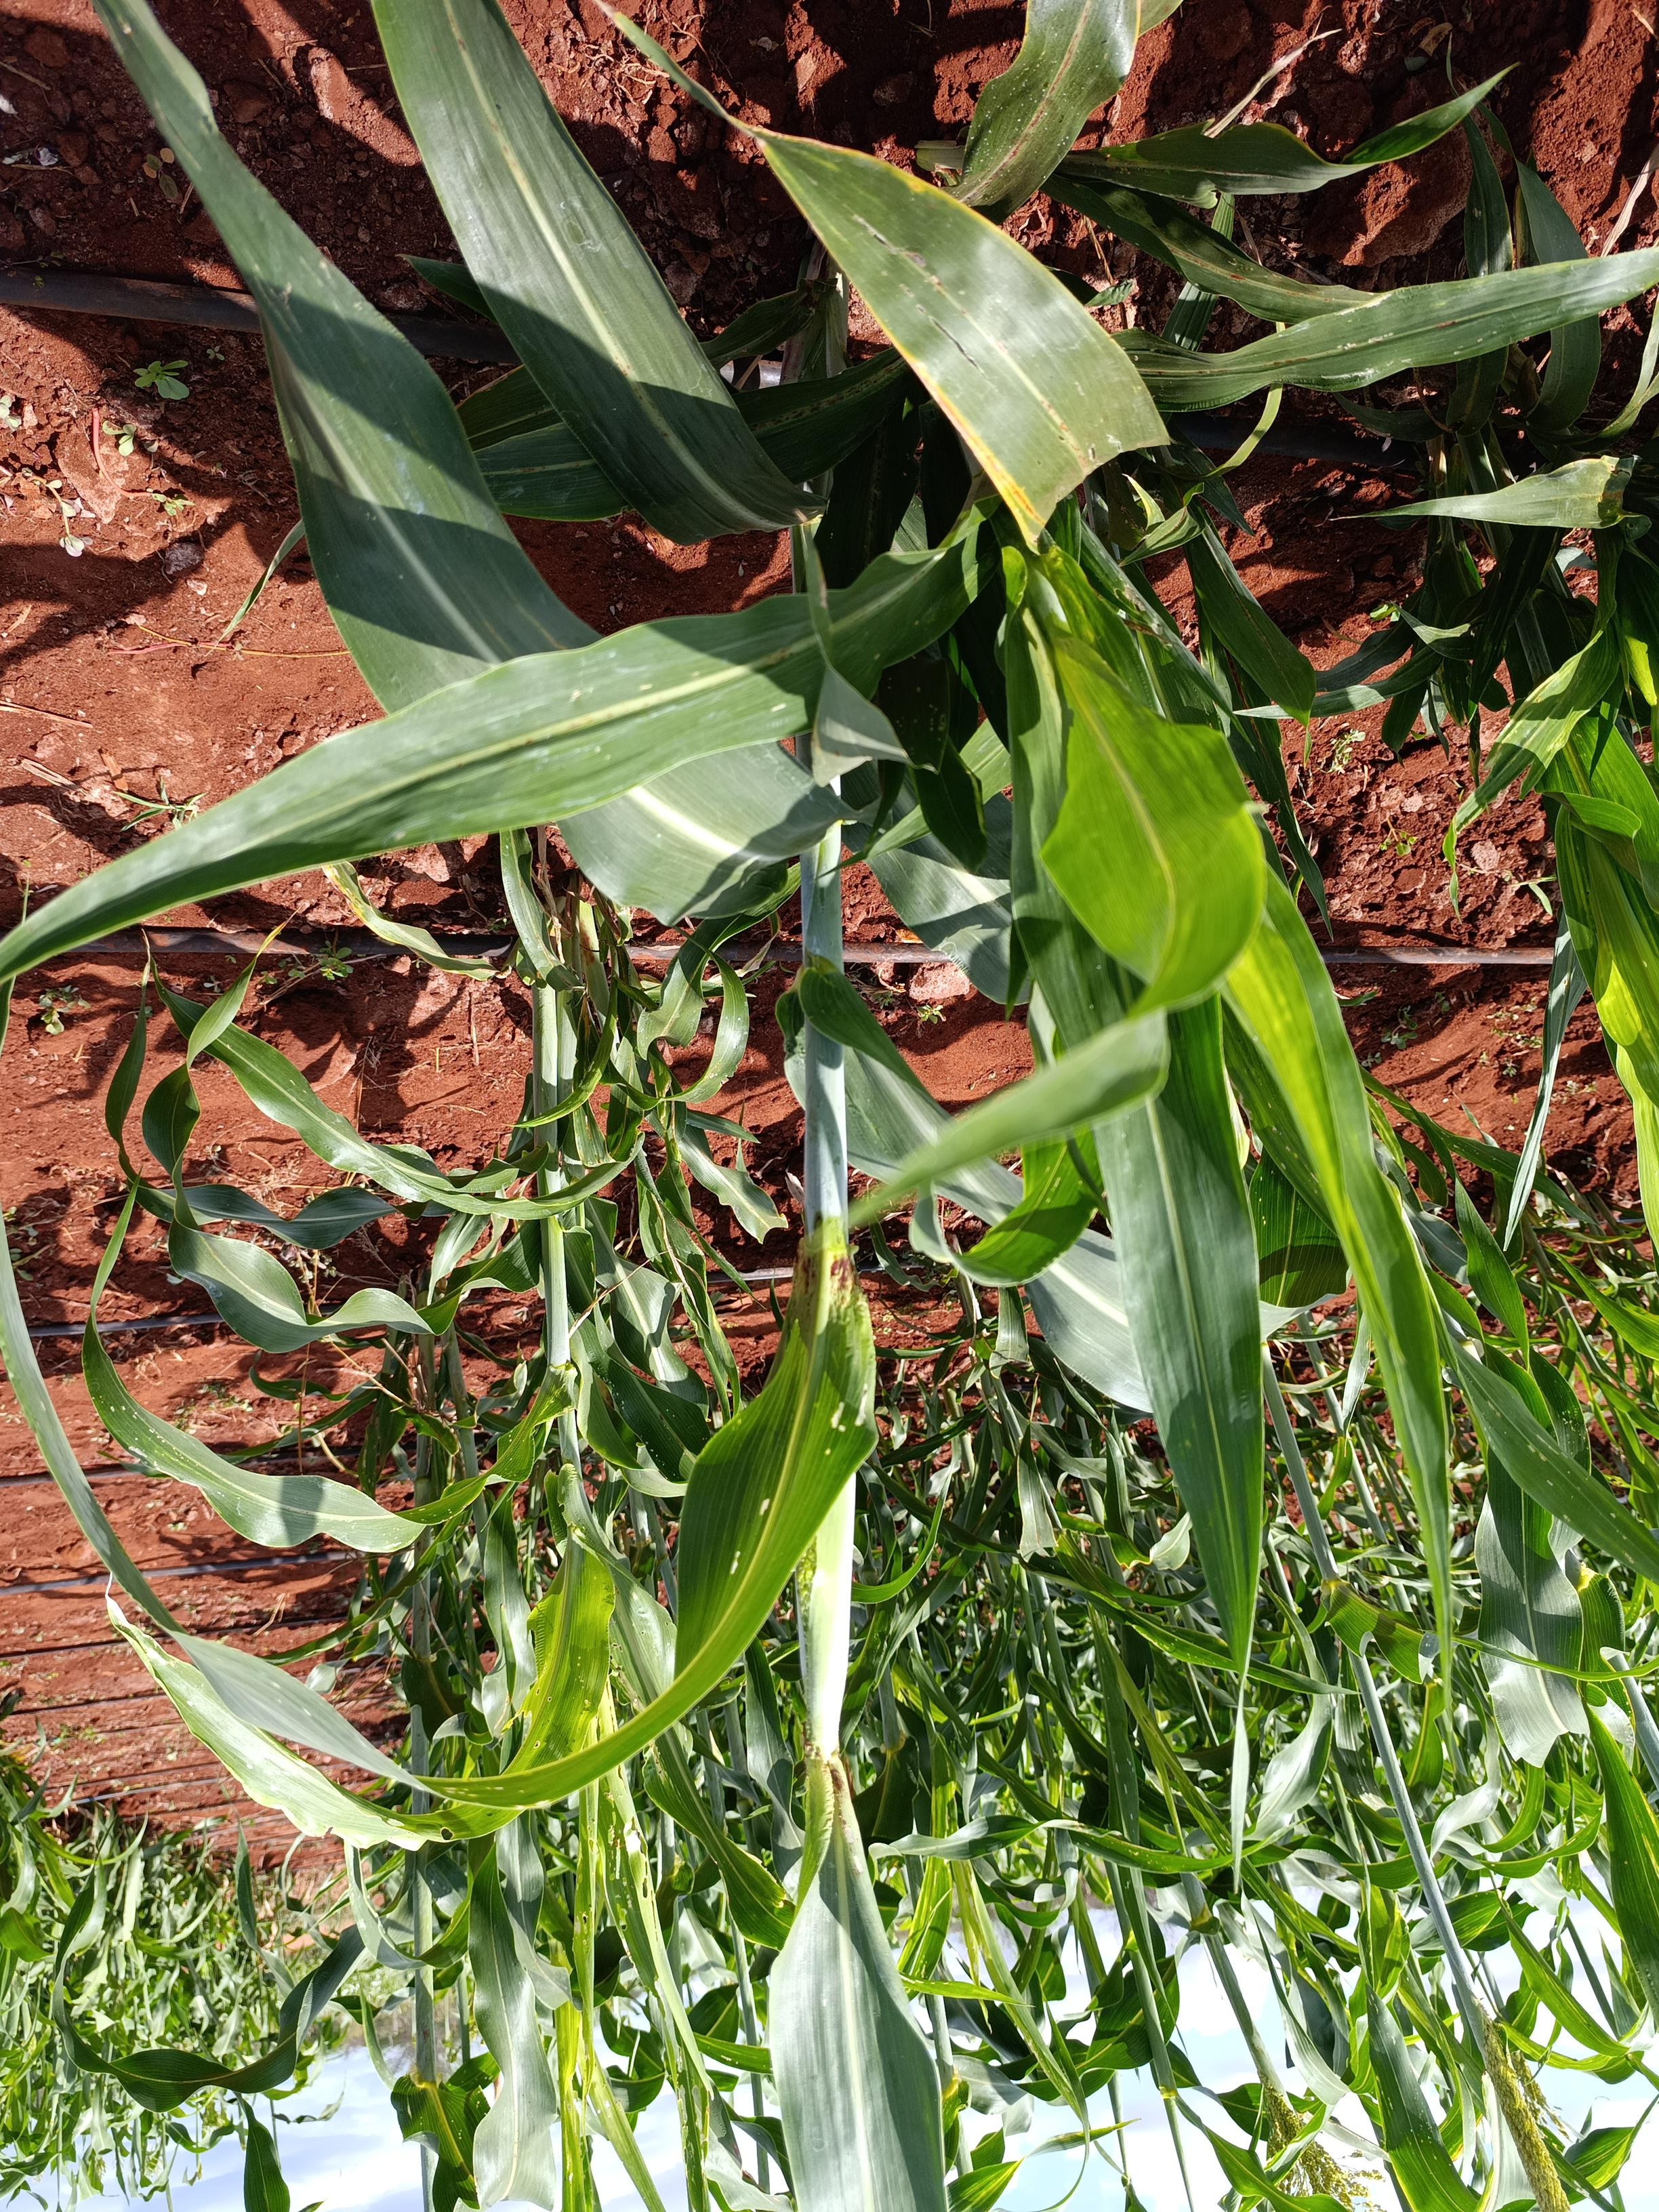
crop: sorghum
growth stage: heading tuber
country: Kenya
